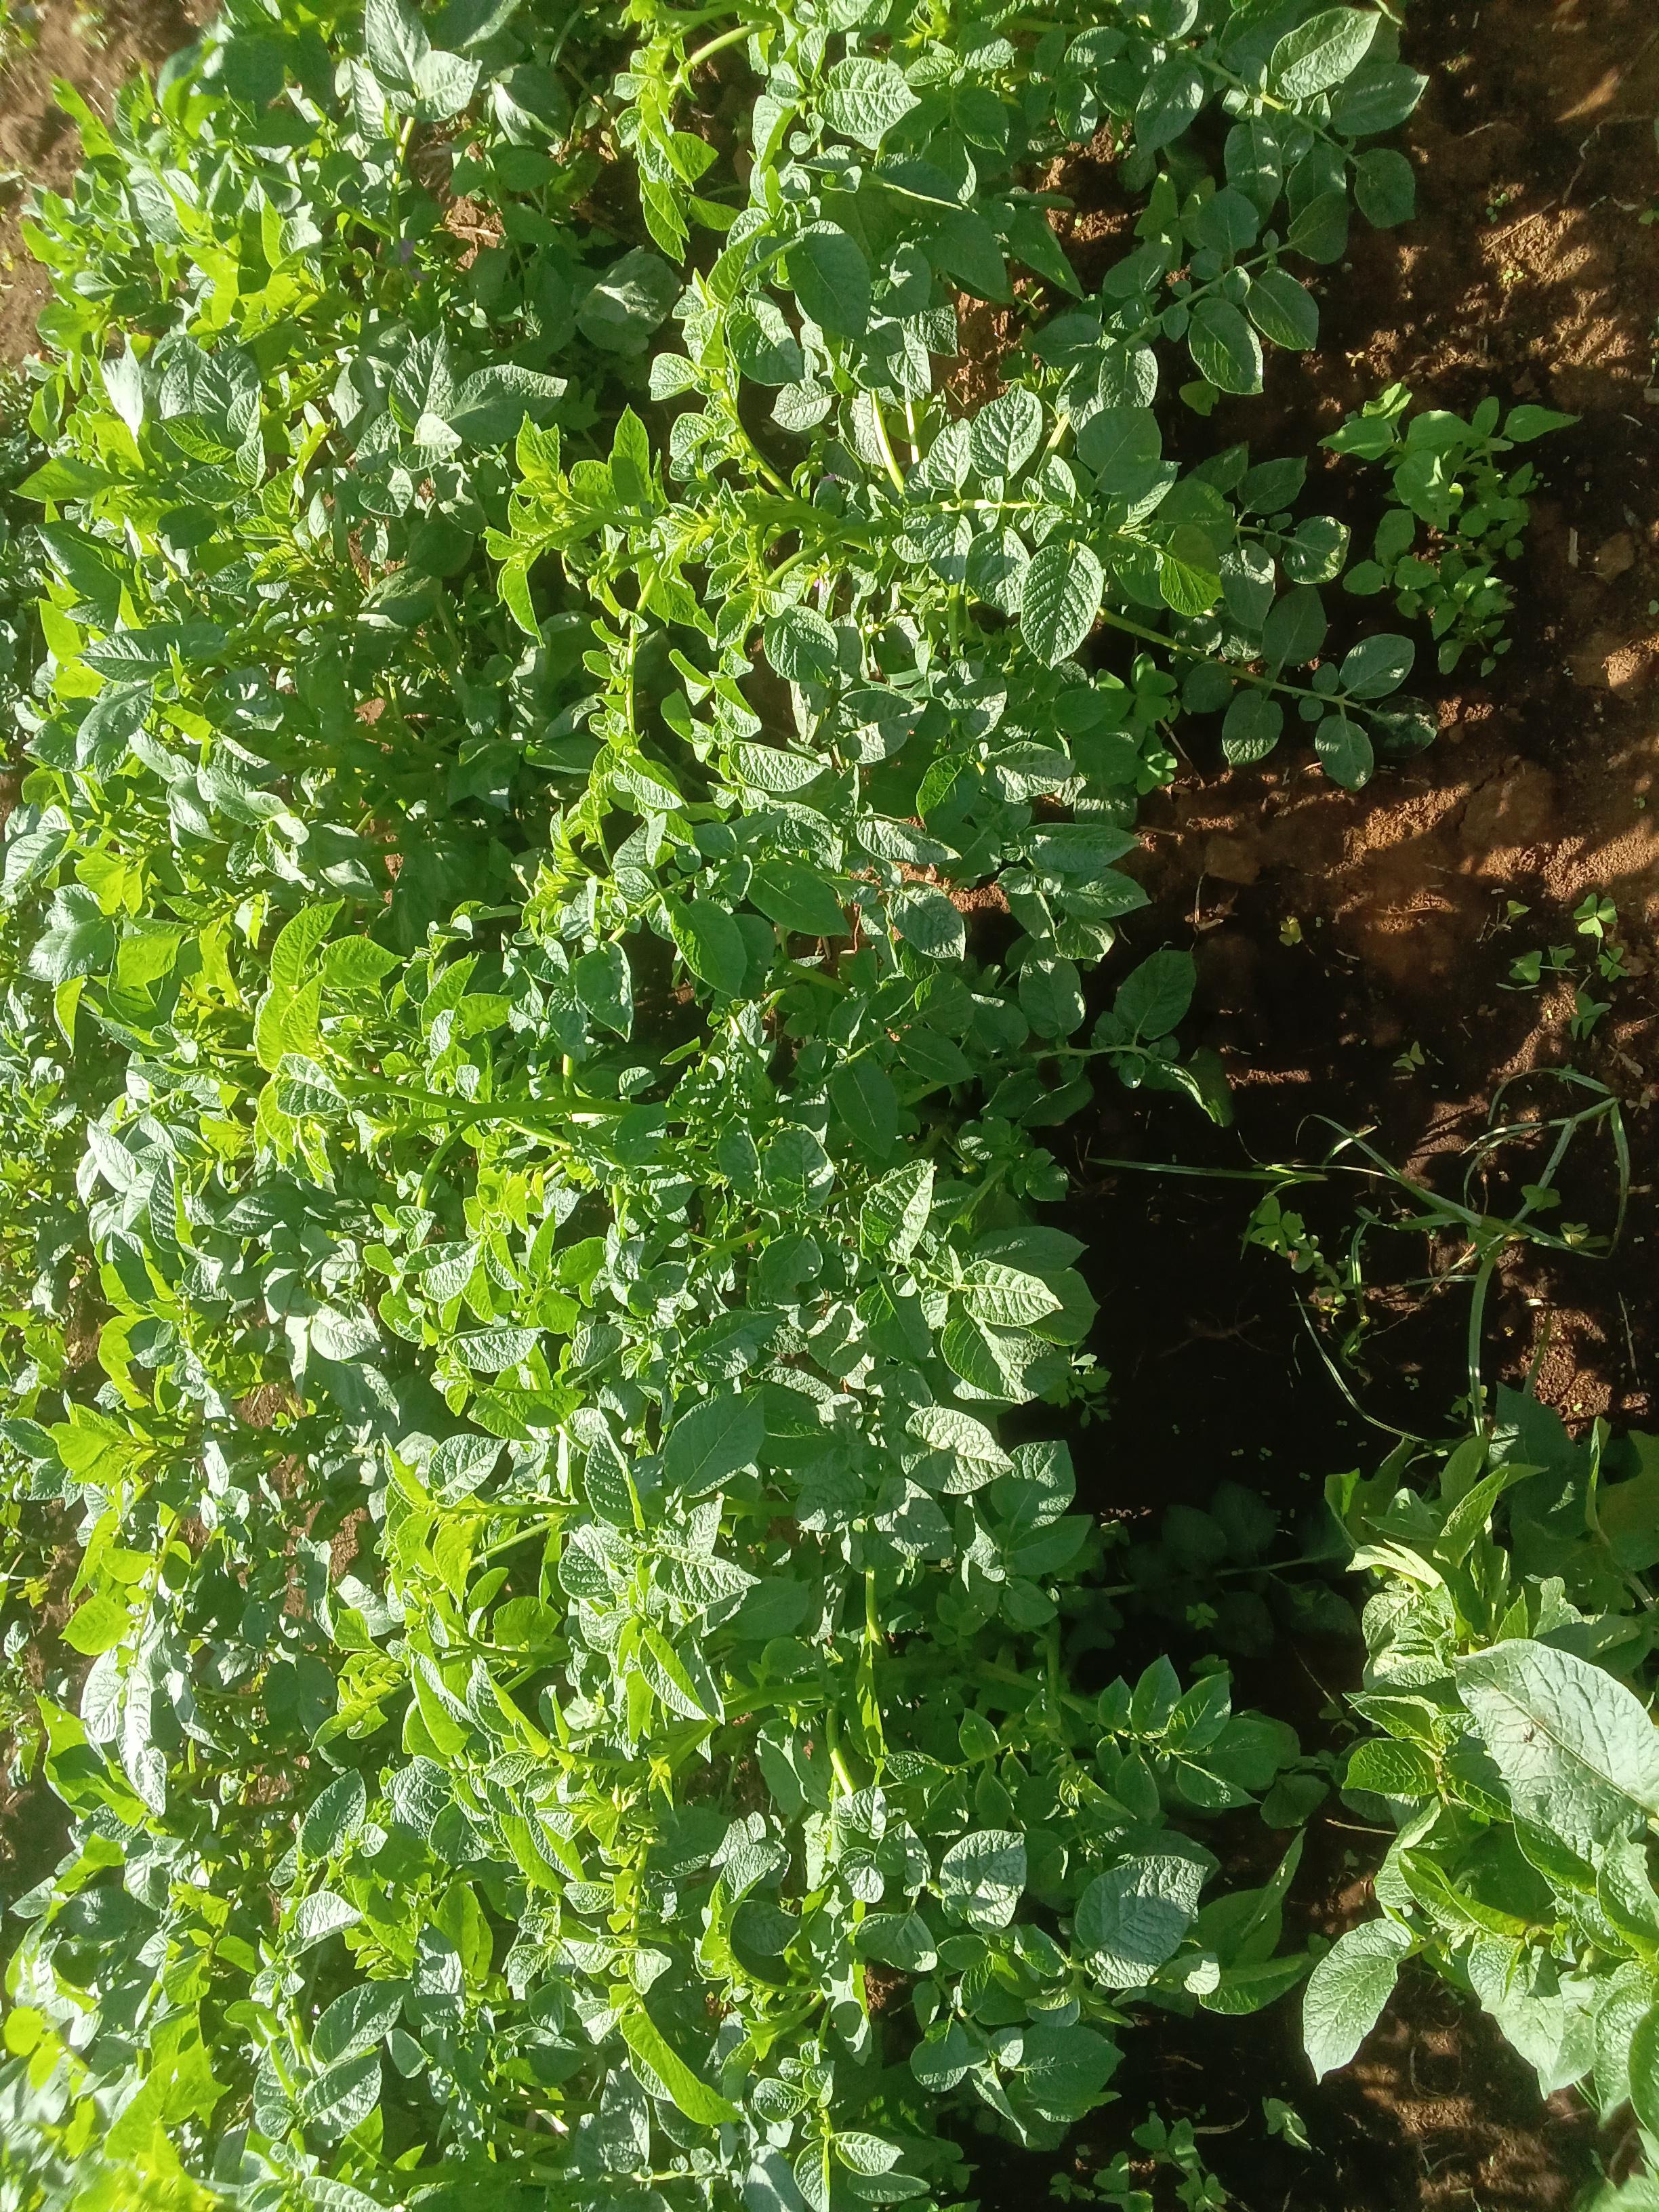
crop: potato
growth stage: vegetative
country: Kenya
